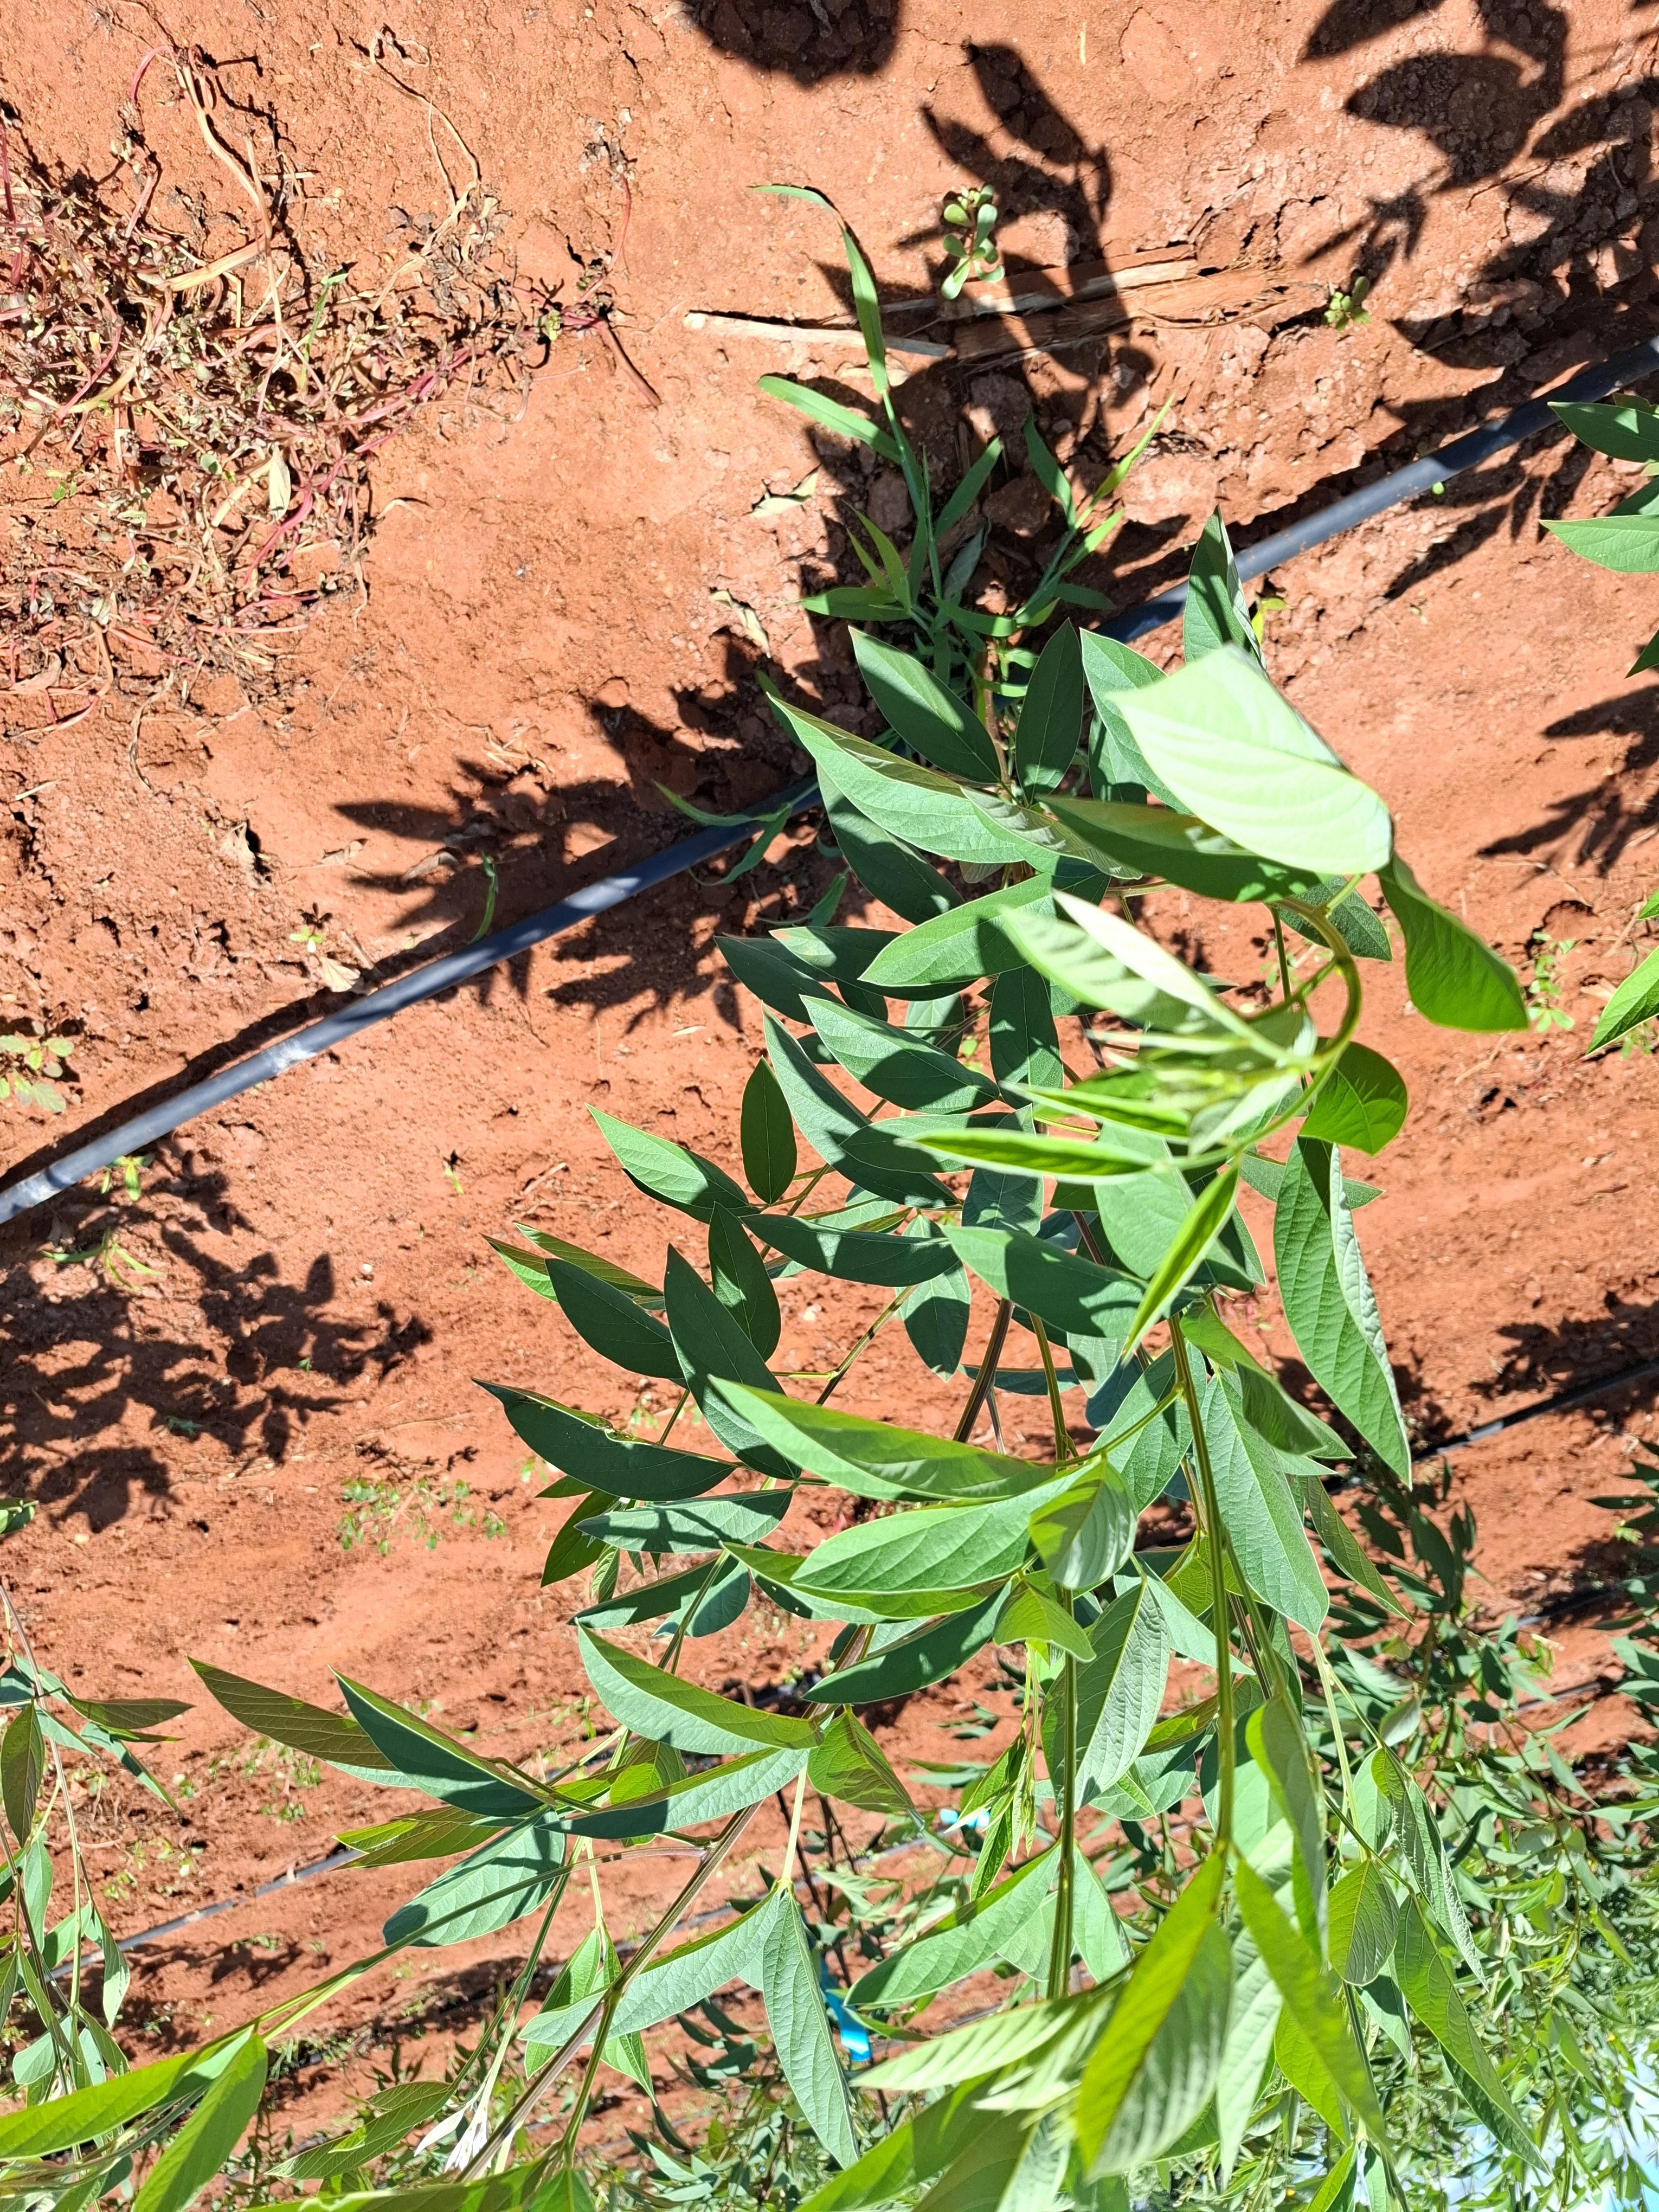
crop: pigeonpea
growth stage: flowering
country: Kenya
